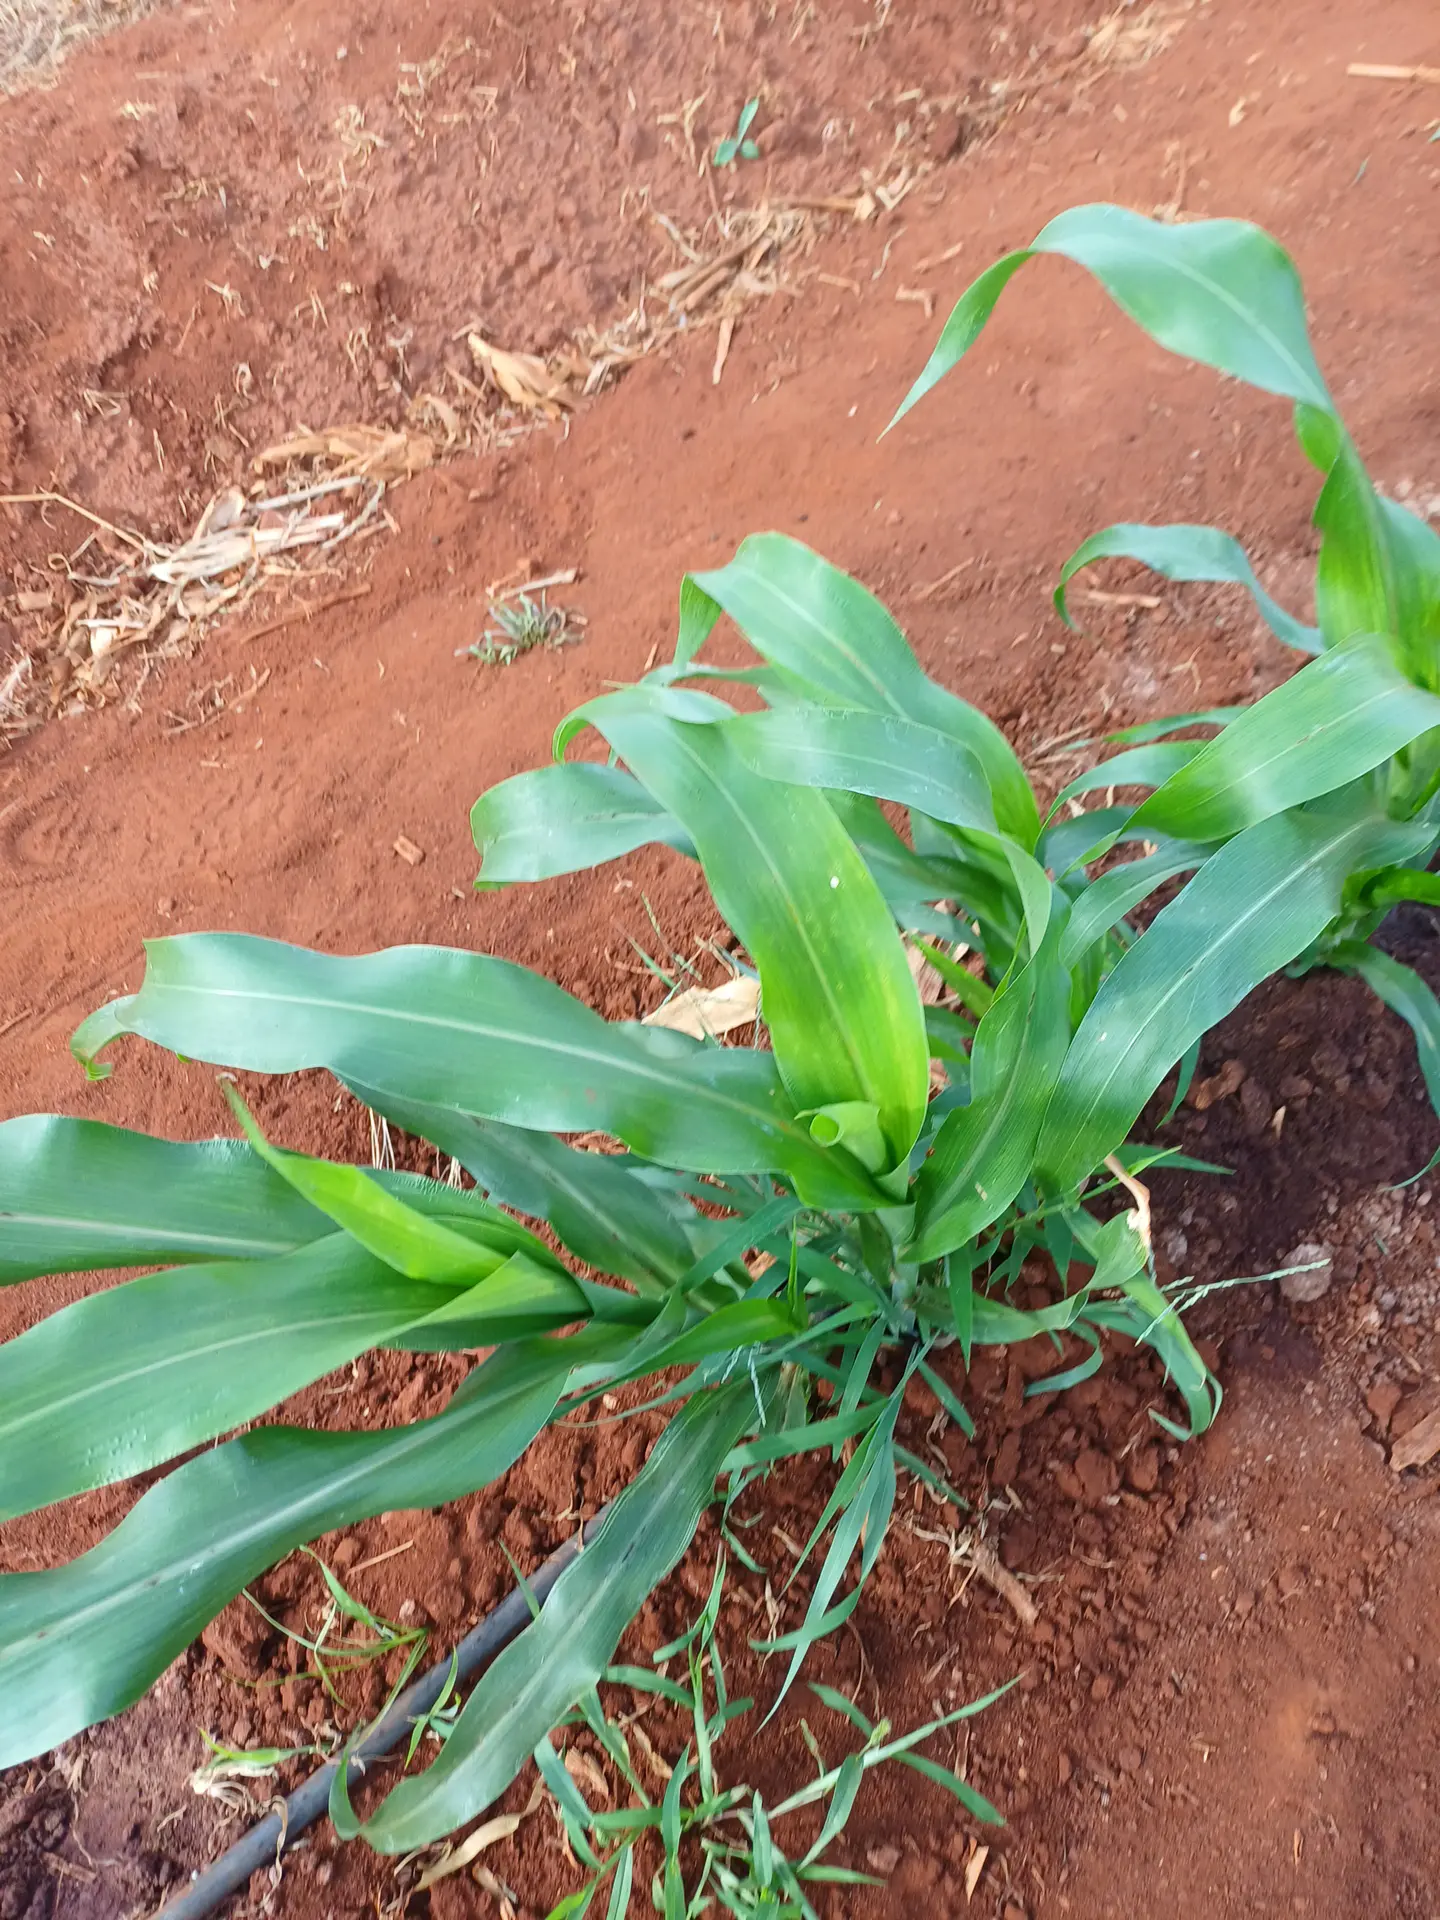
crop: sorghum
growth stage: vegetative
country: Kenya
